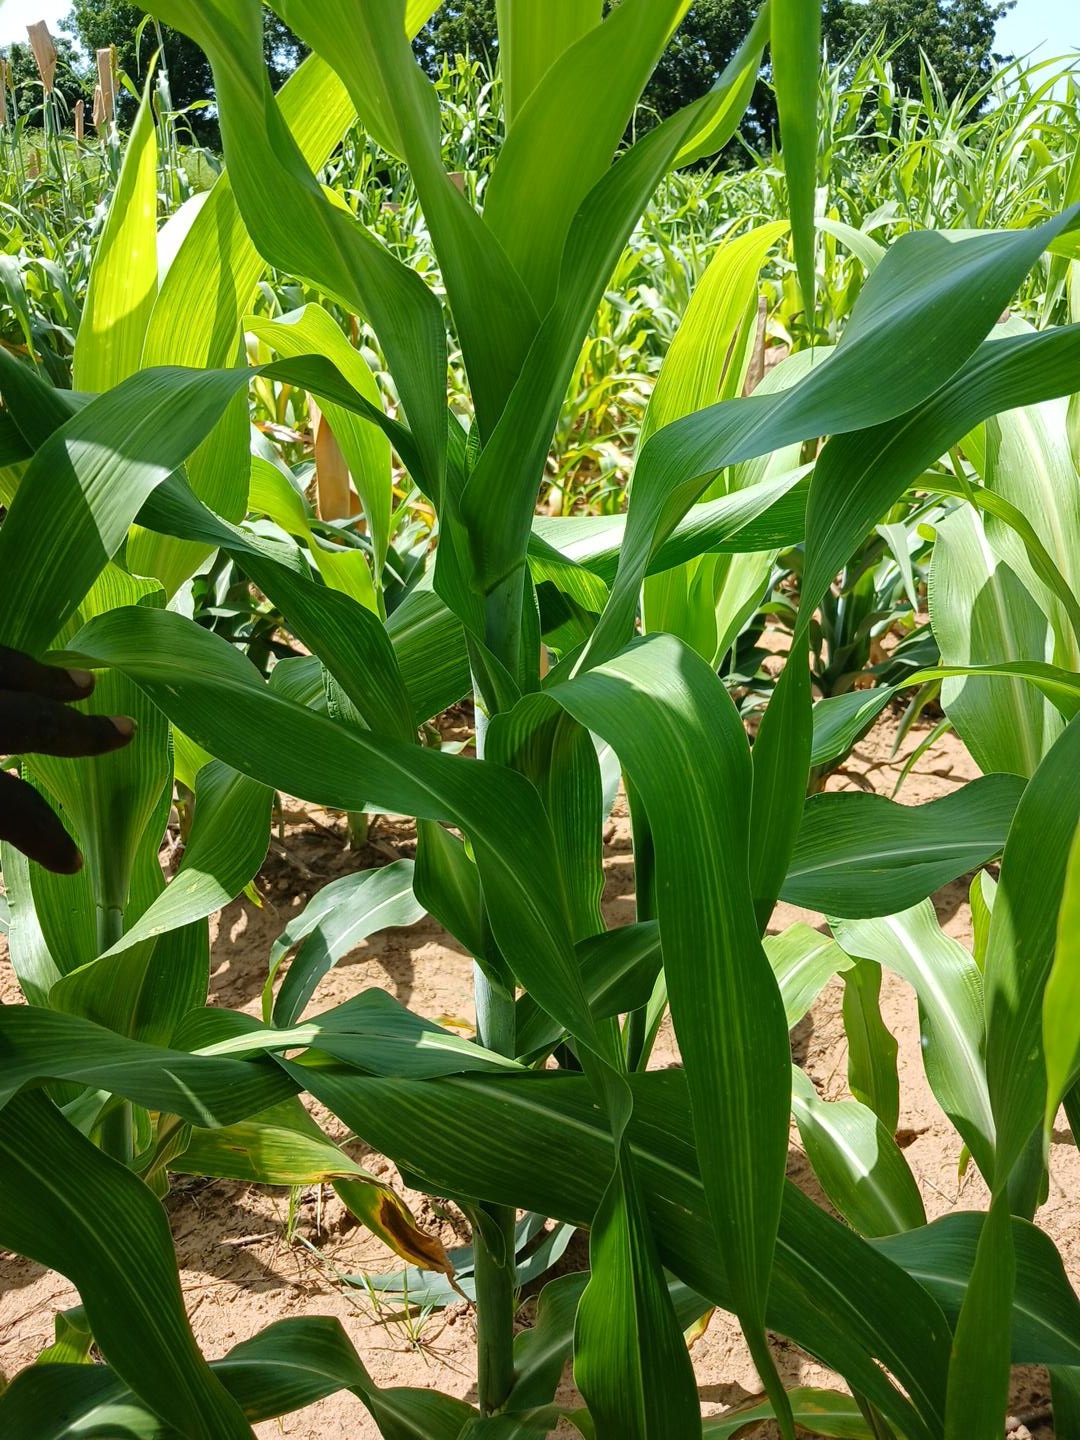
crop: sorghum
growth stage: vegetative
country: Senegal
